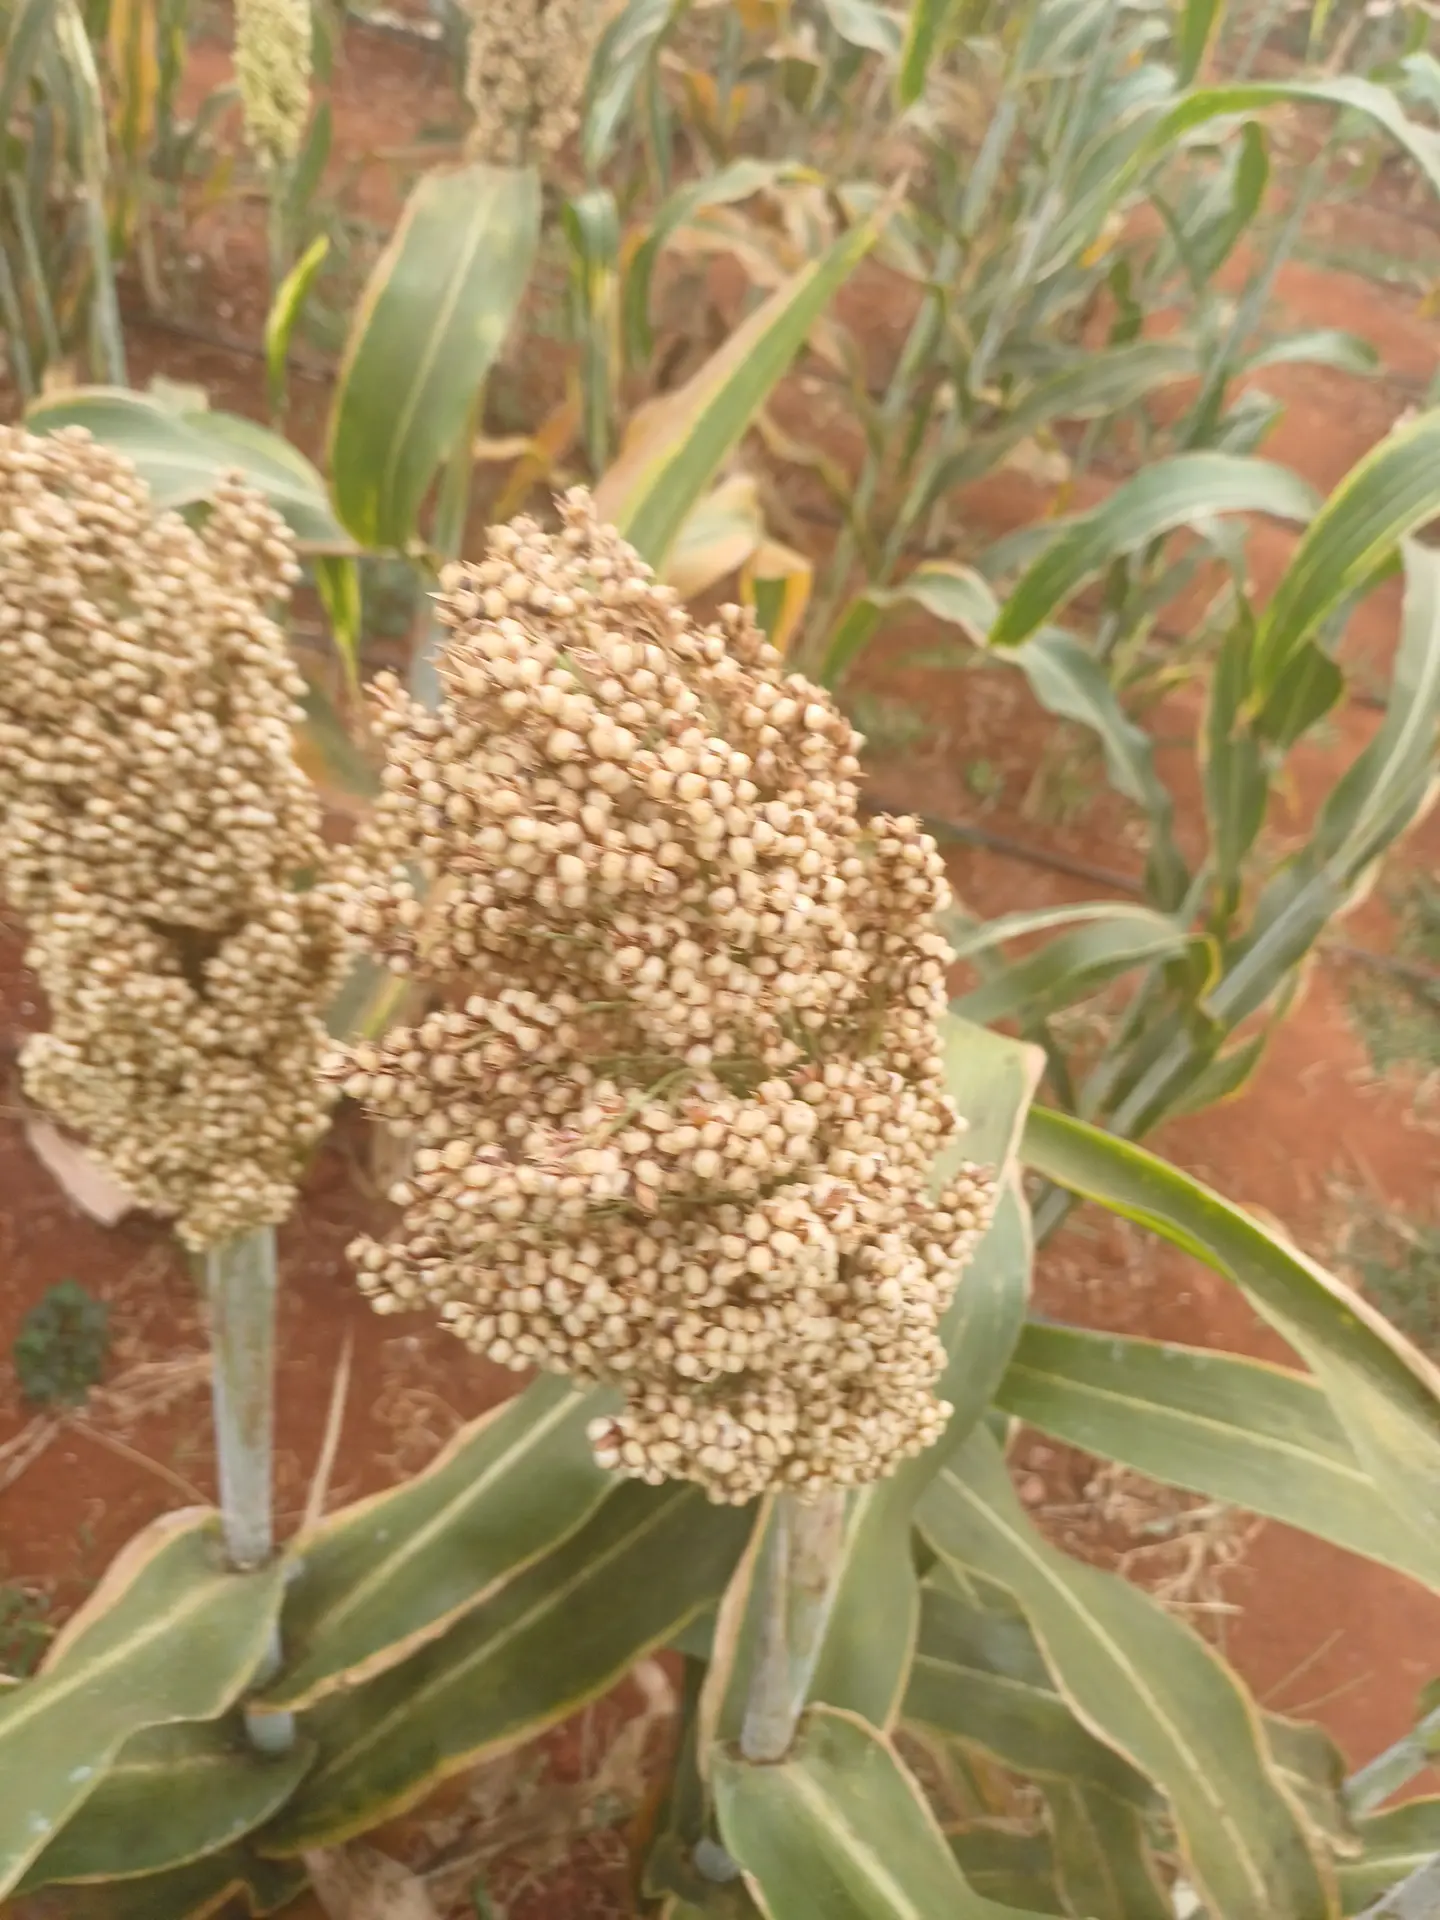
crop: sorghum
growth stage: maturity
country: Kenya
